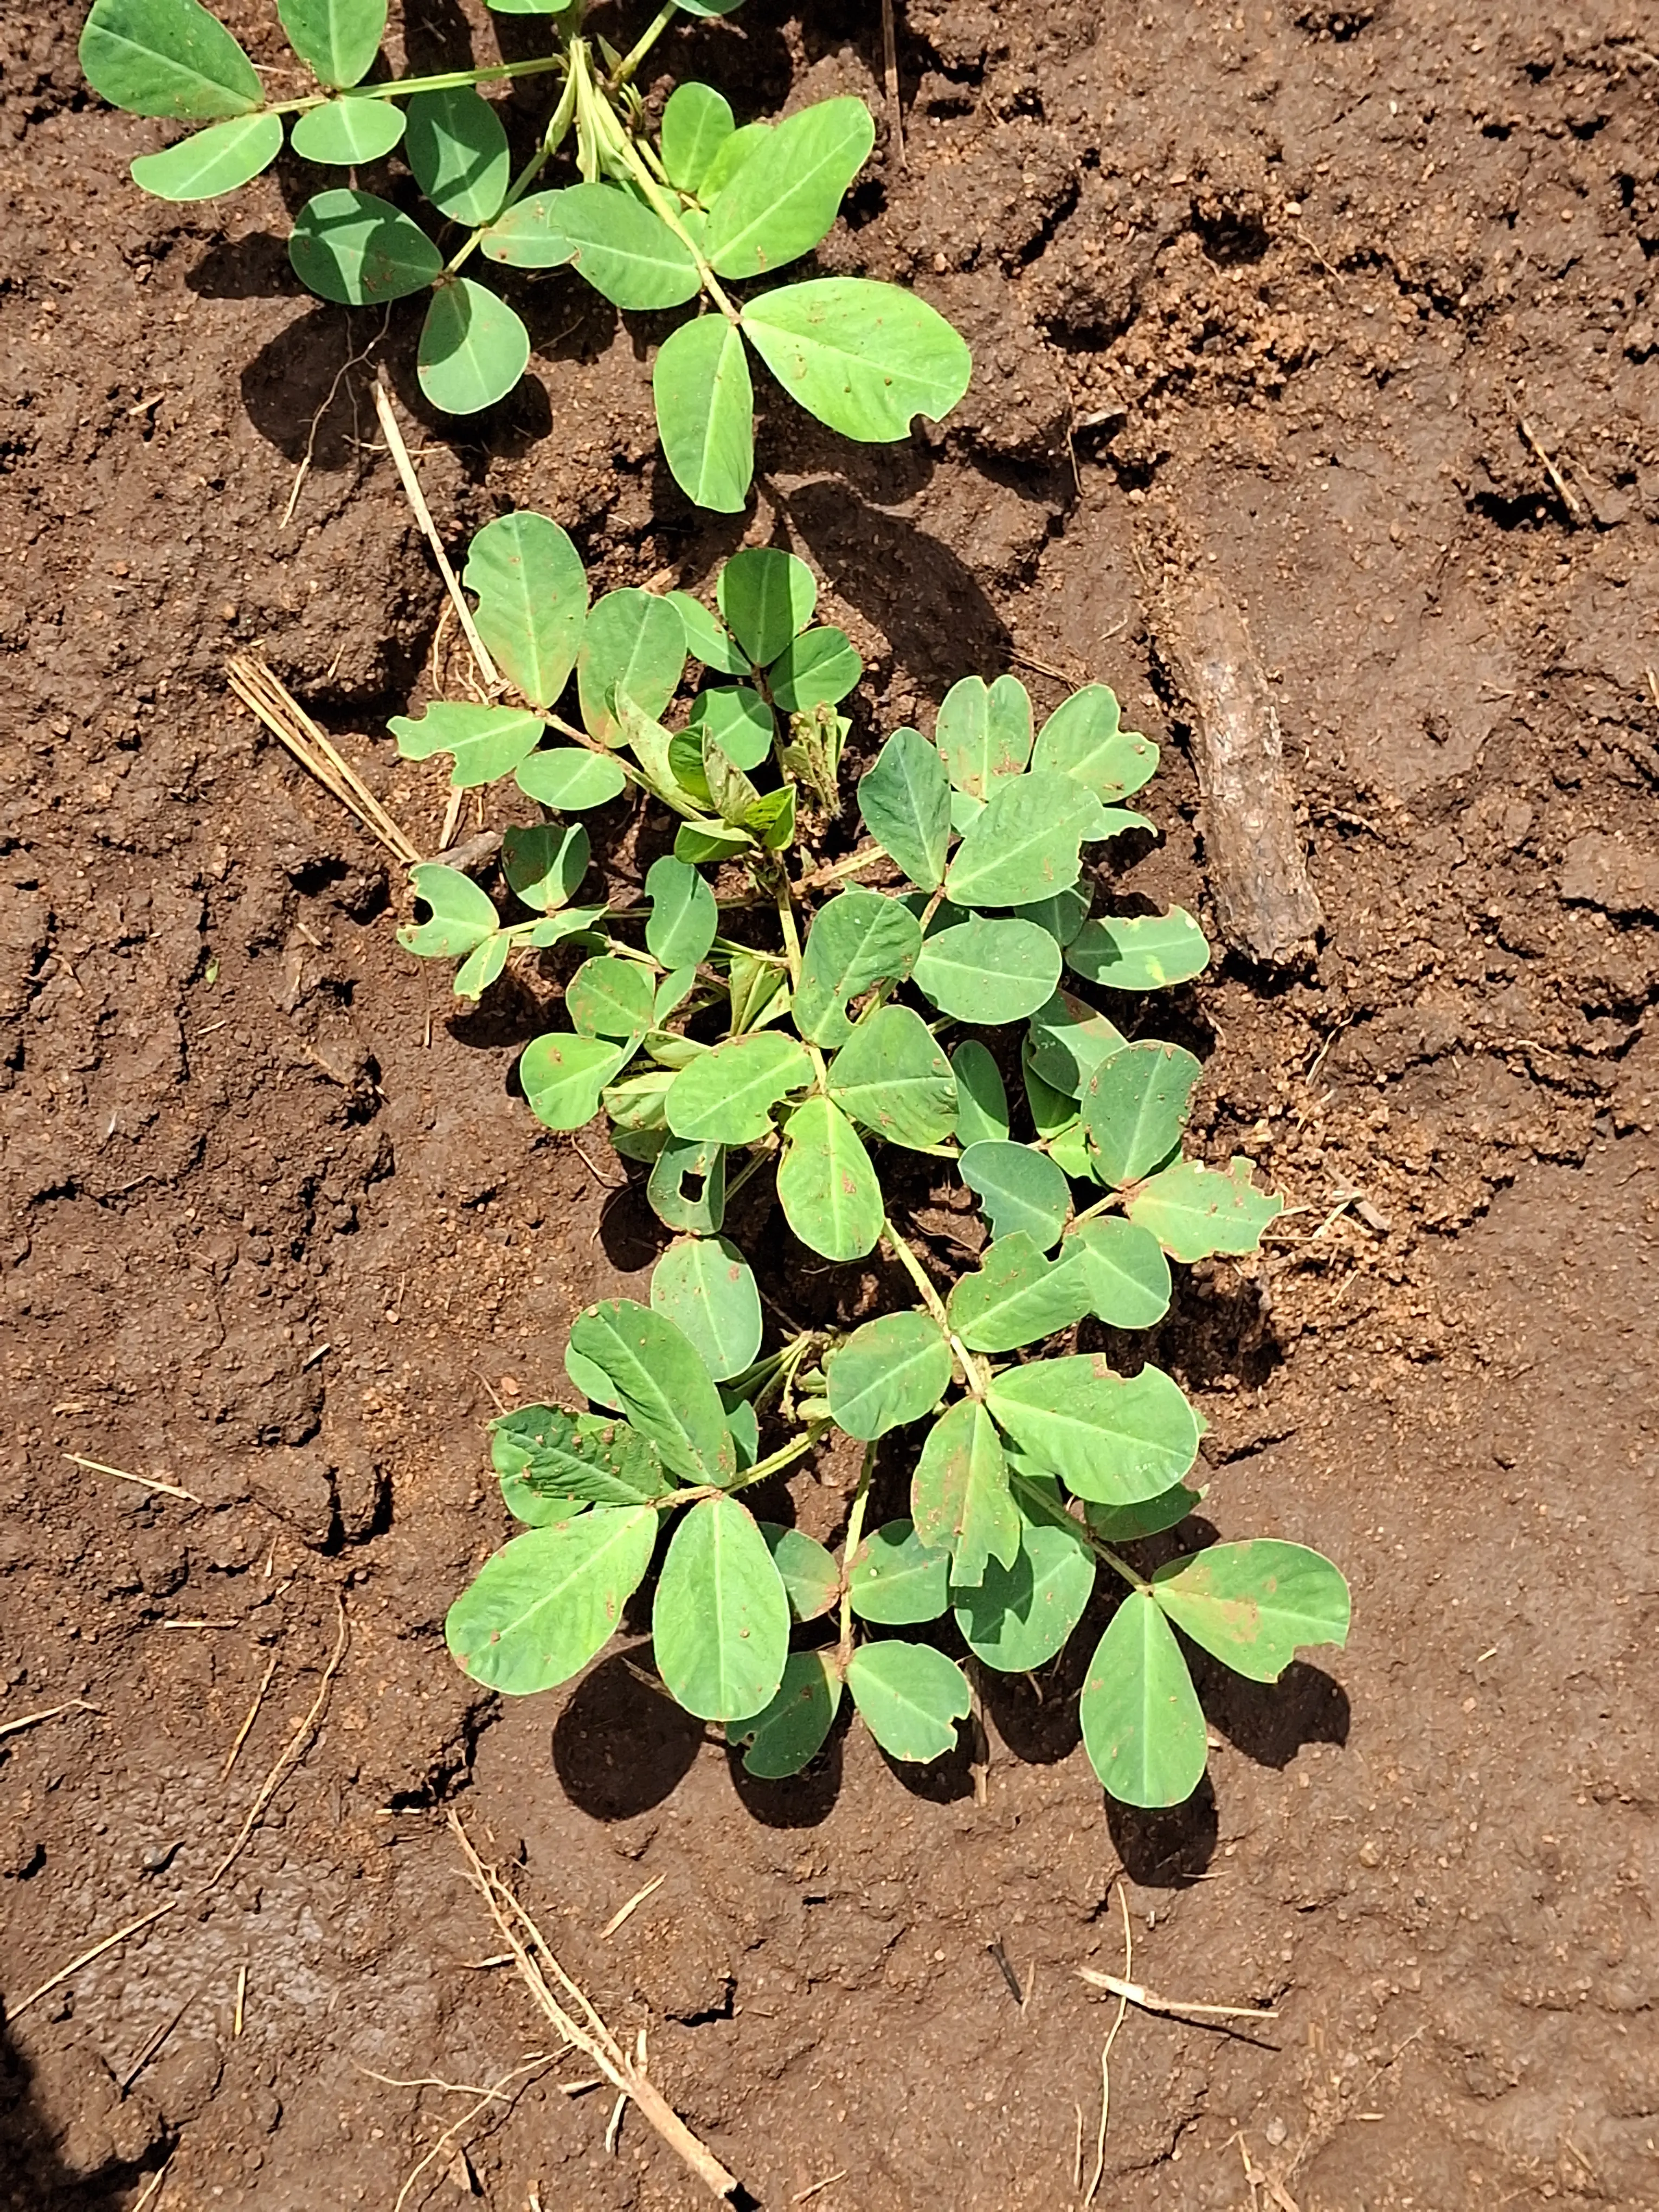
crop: groundnut
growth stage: vegetative
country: Kenya
